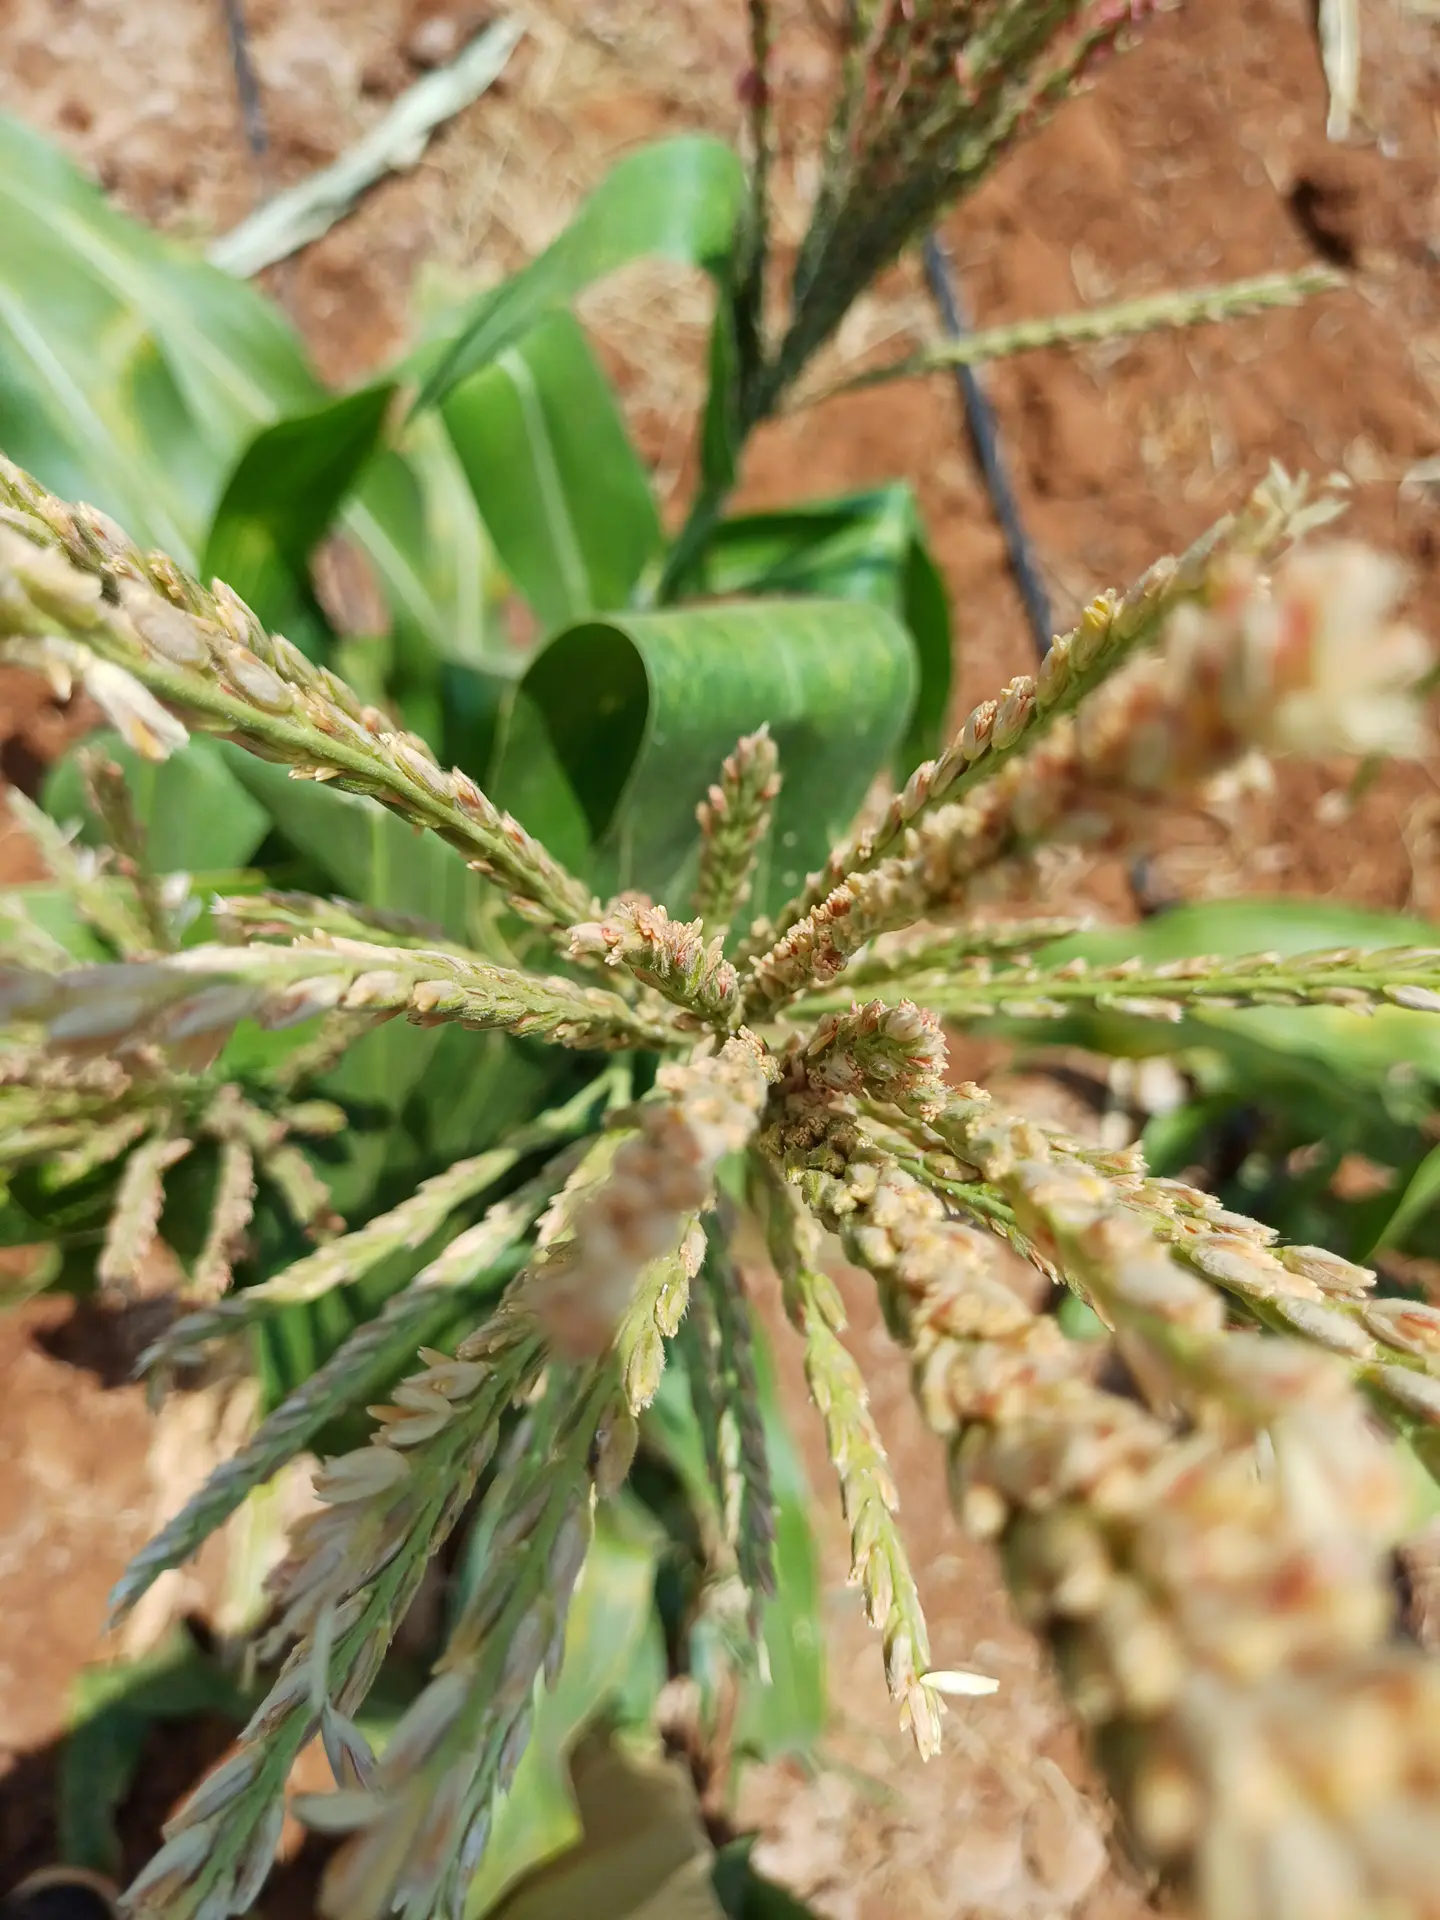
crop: maize
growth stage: flowering
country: Kenya
